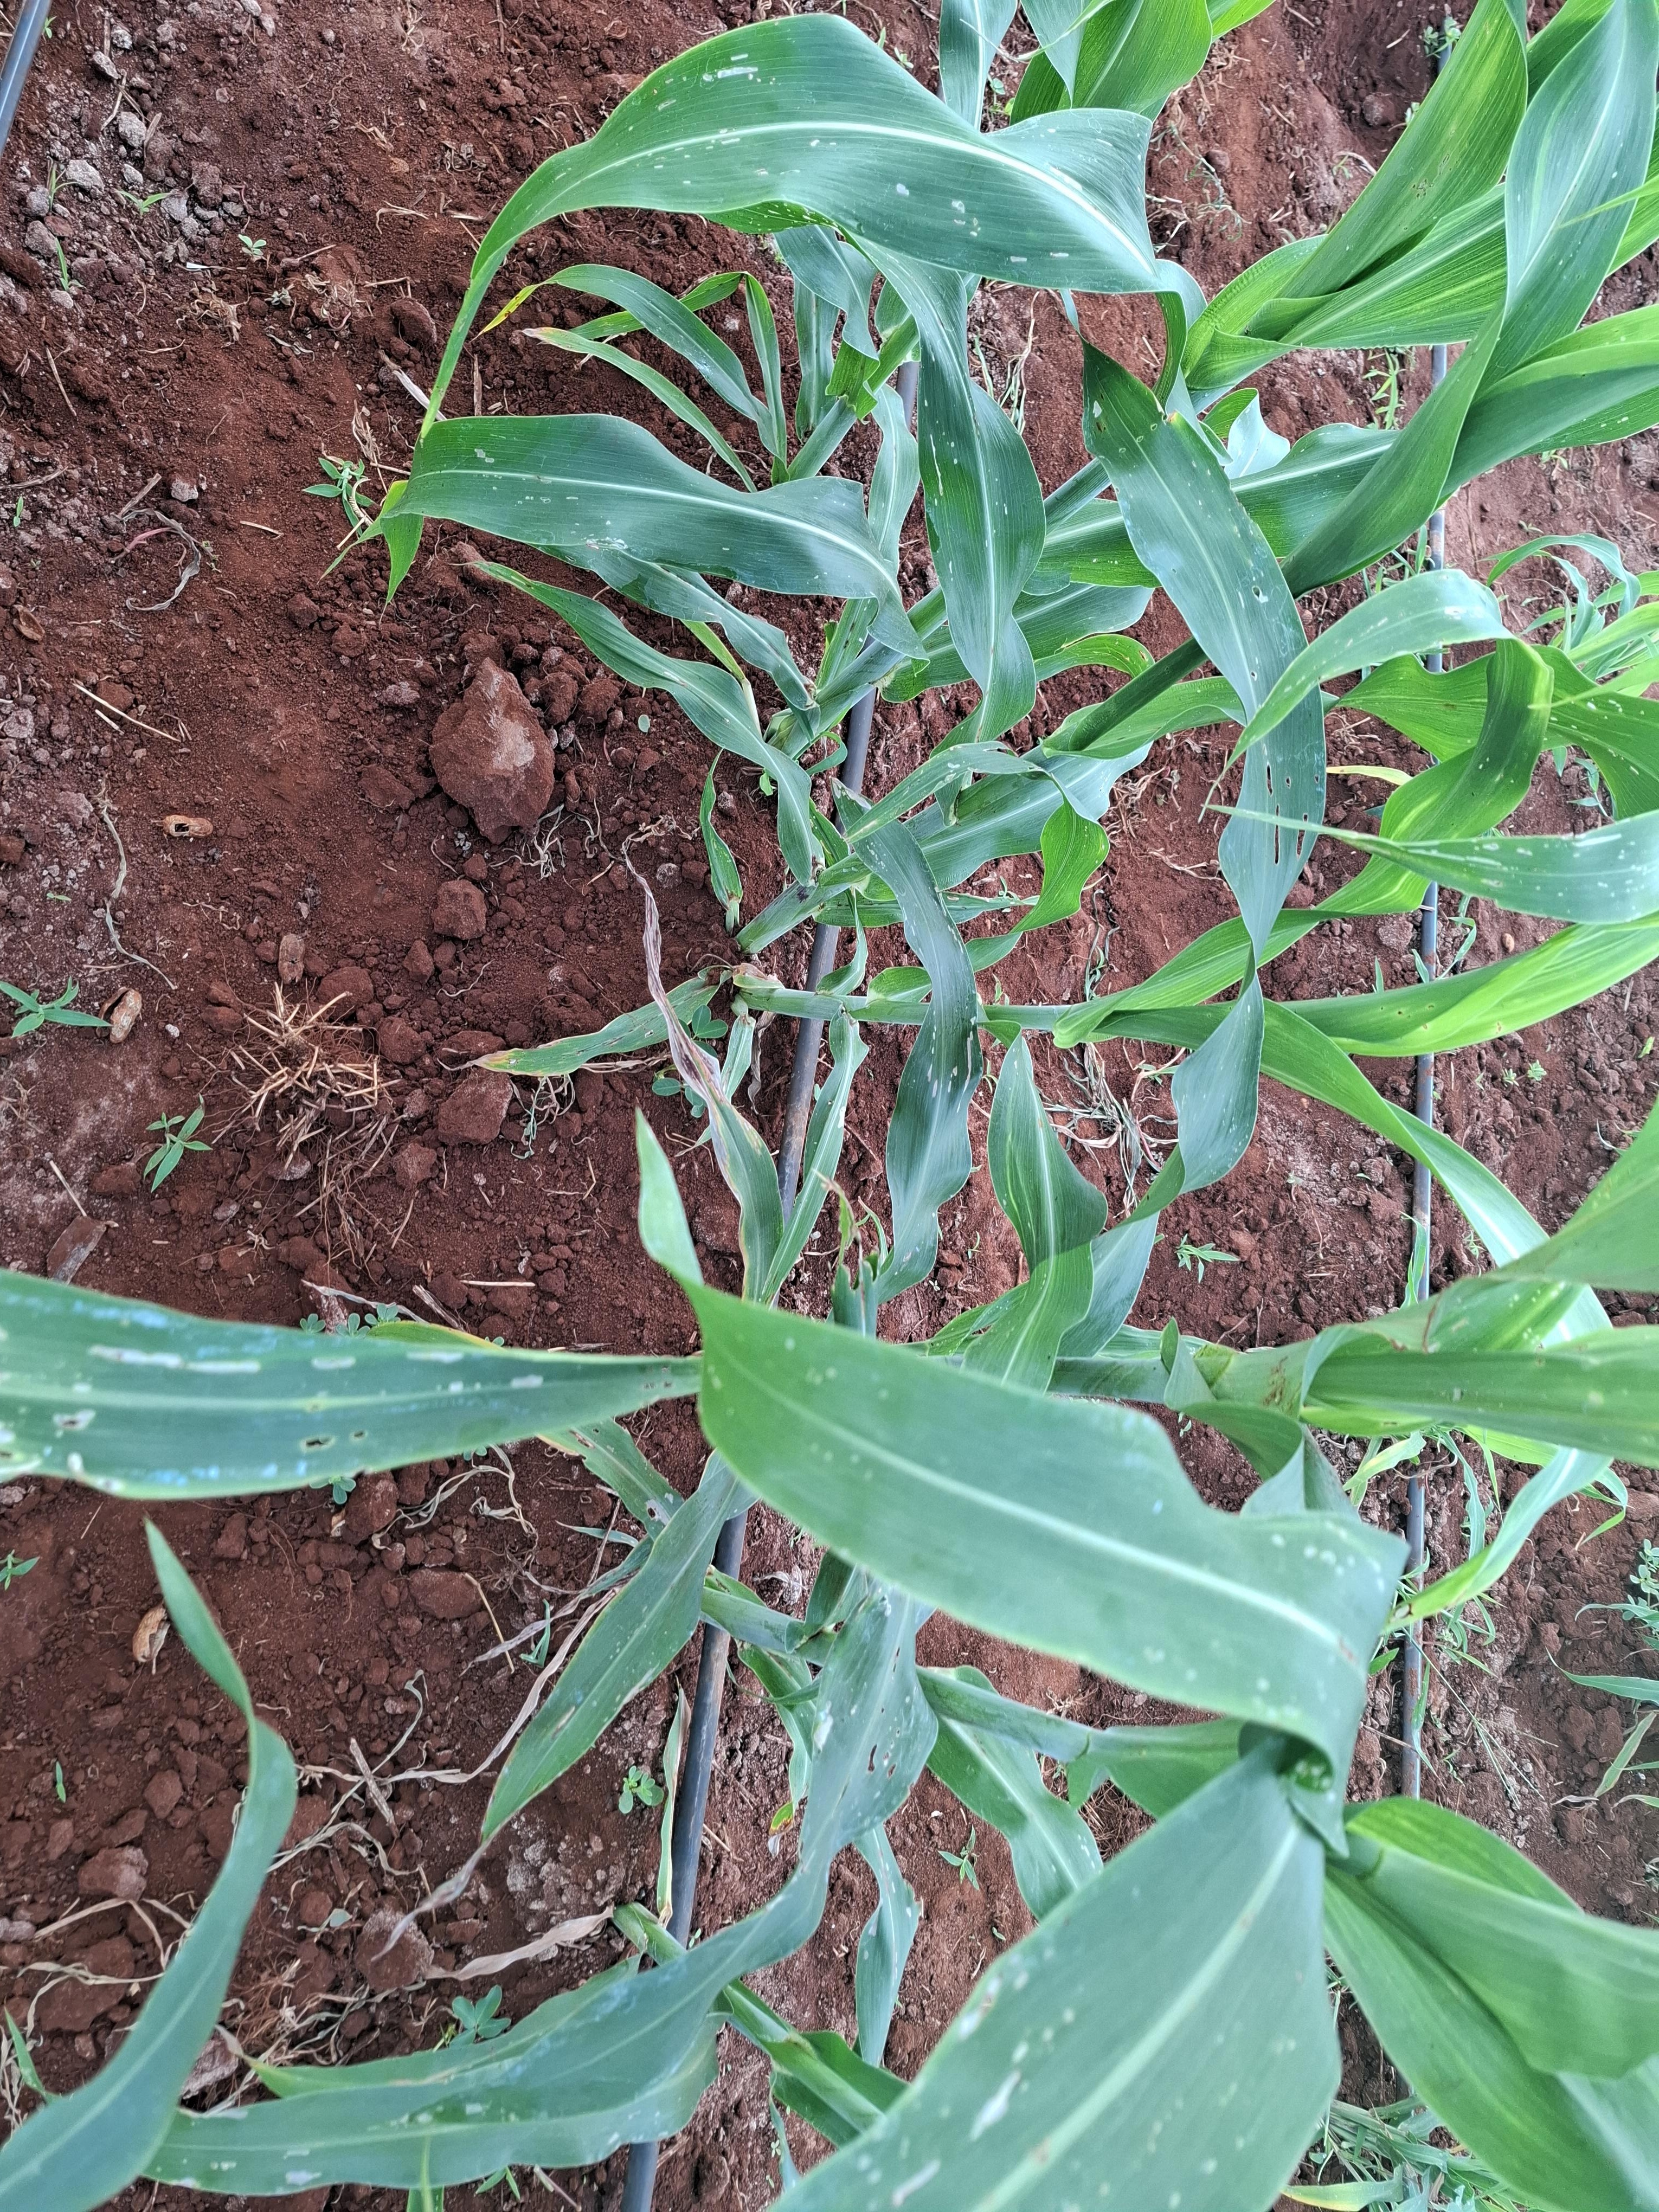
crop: sorghum
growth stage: elongation stem
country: Kenya
